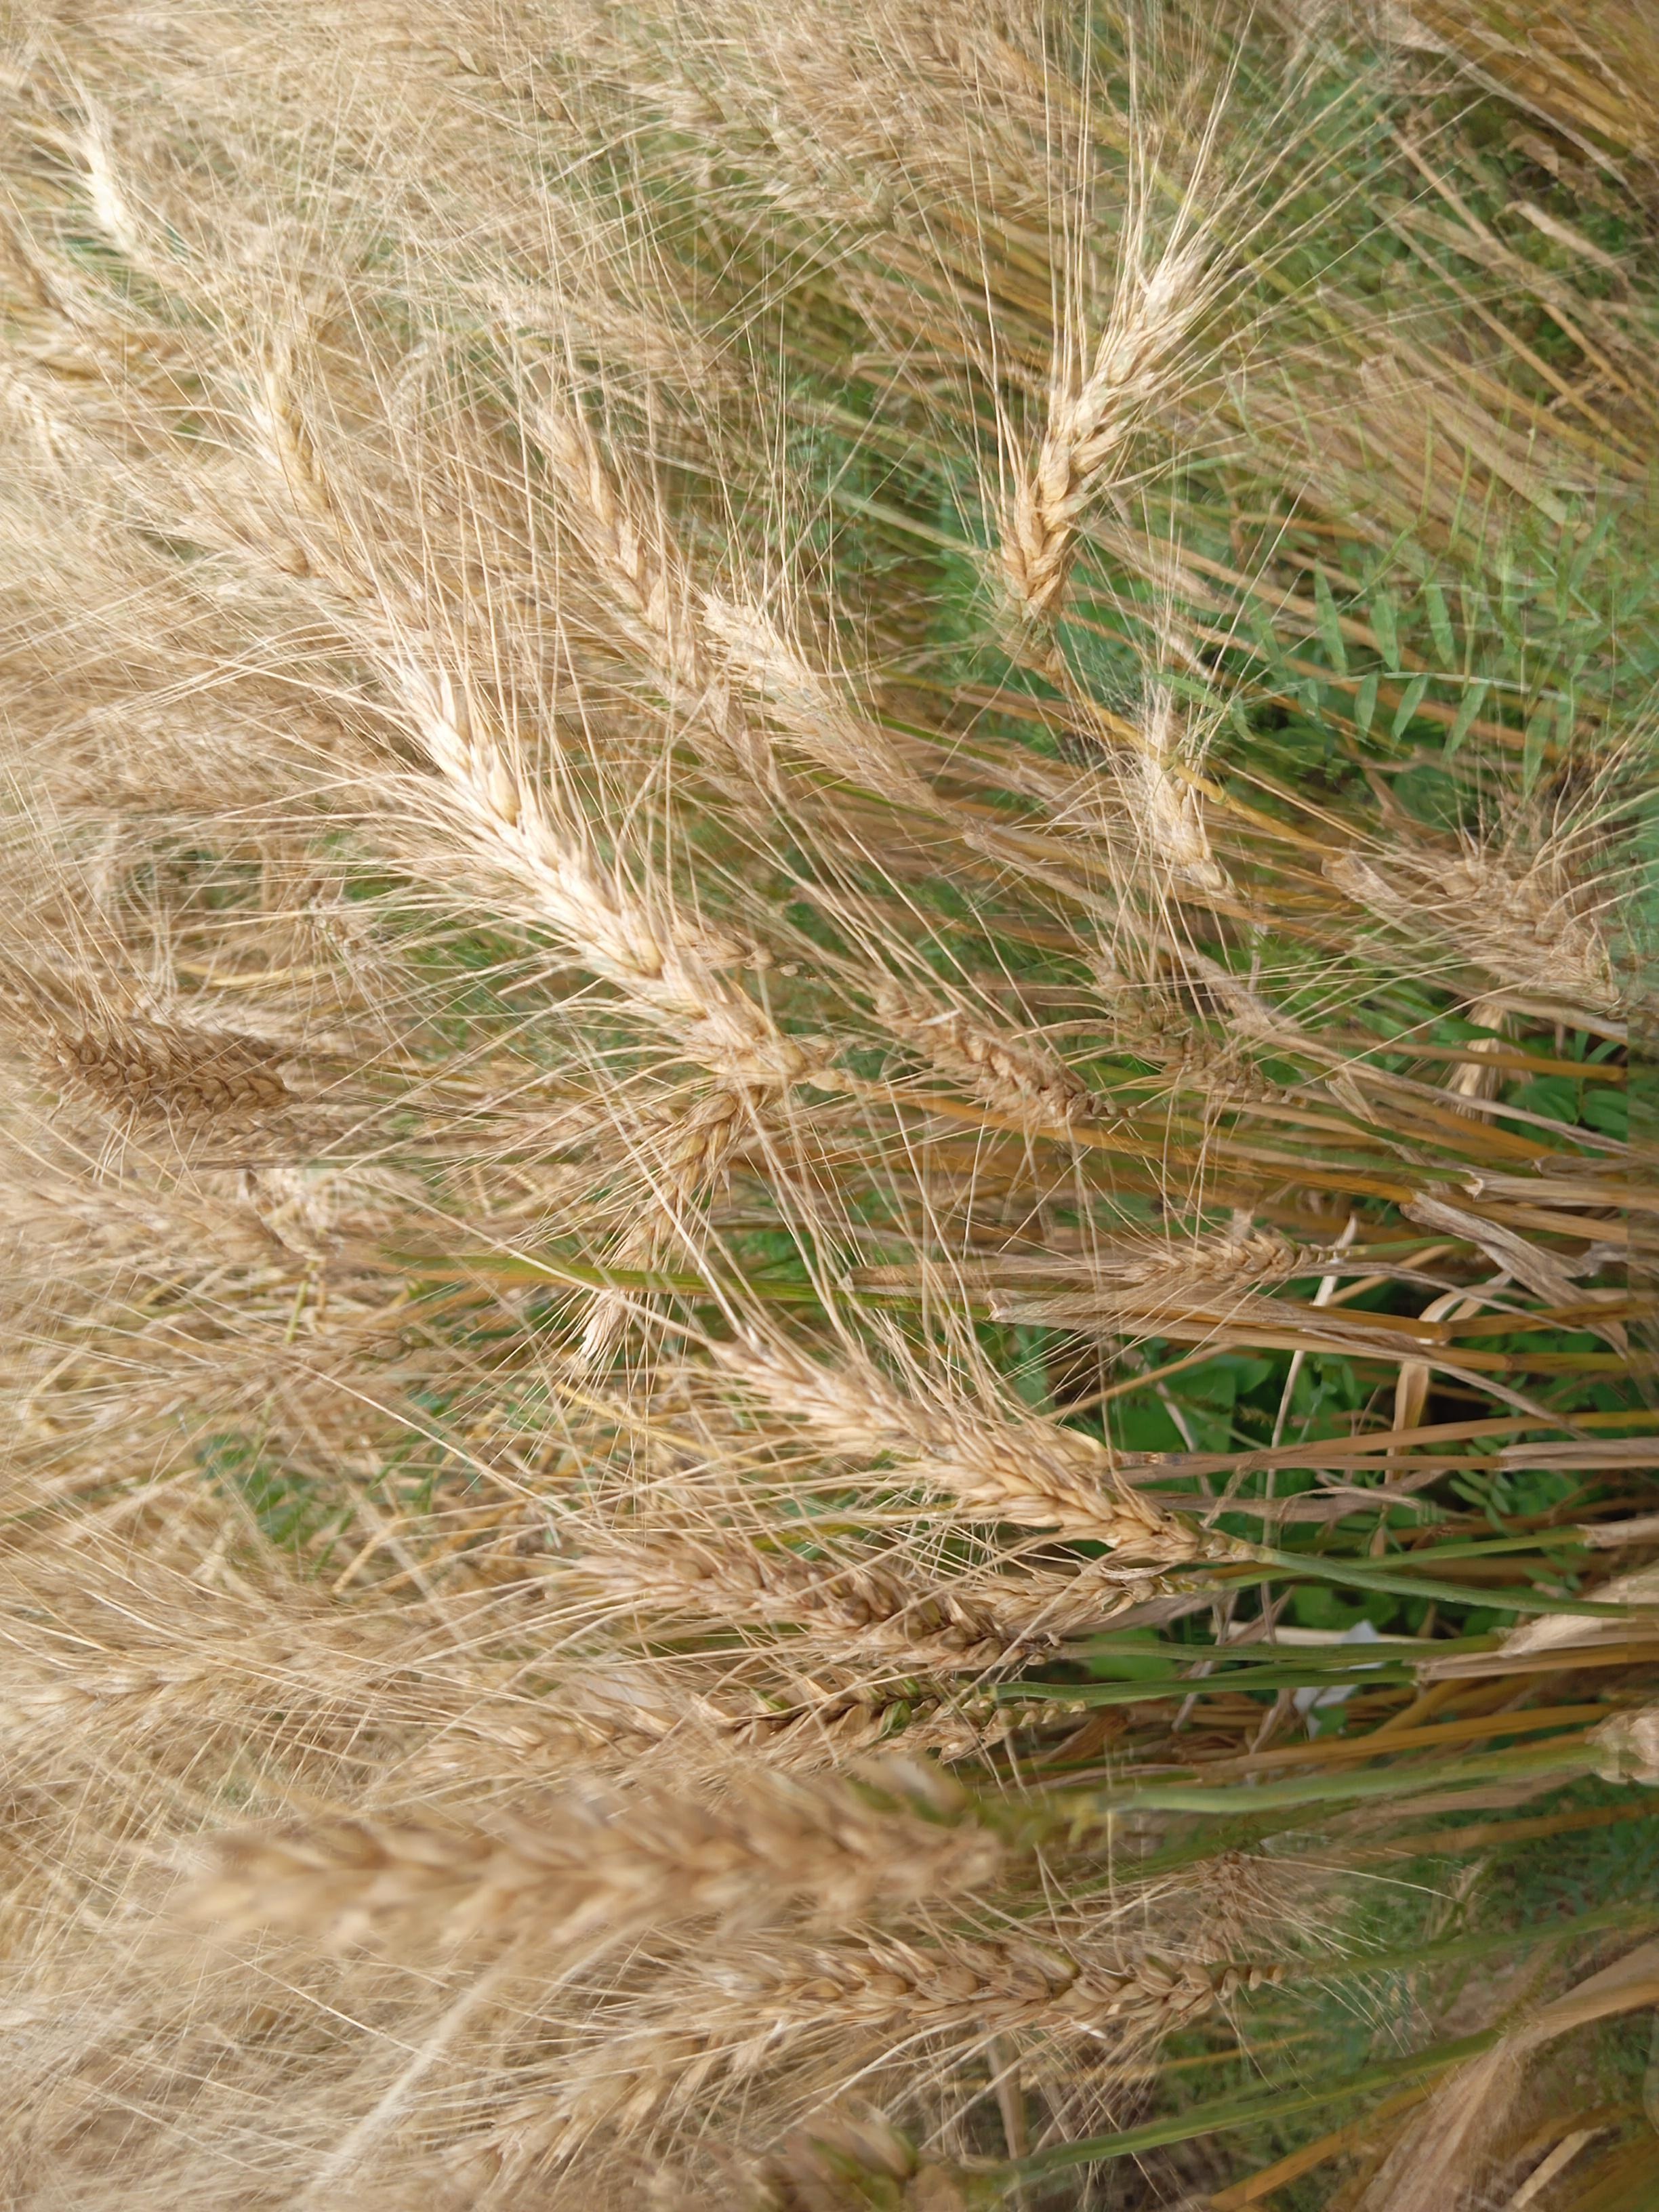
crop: wheat
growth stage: maturity
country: Kenya
